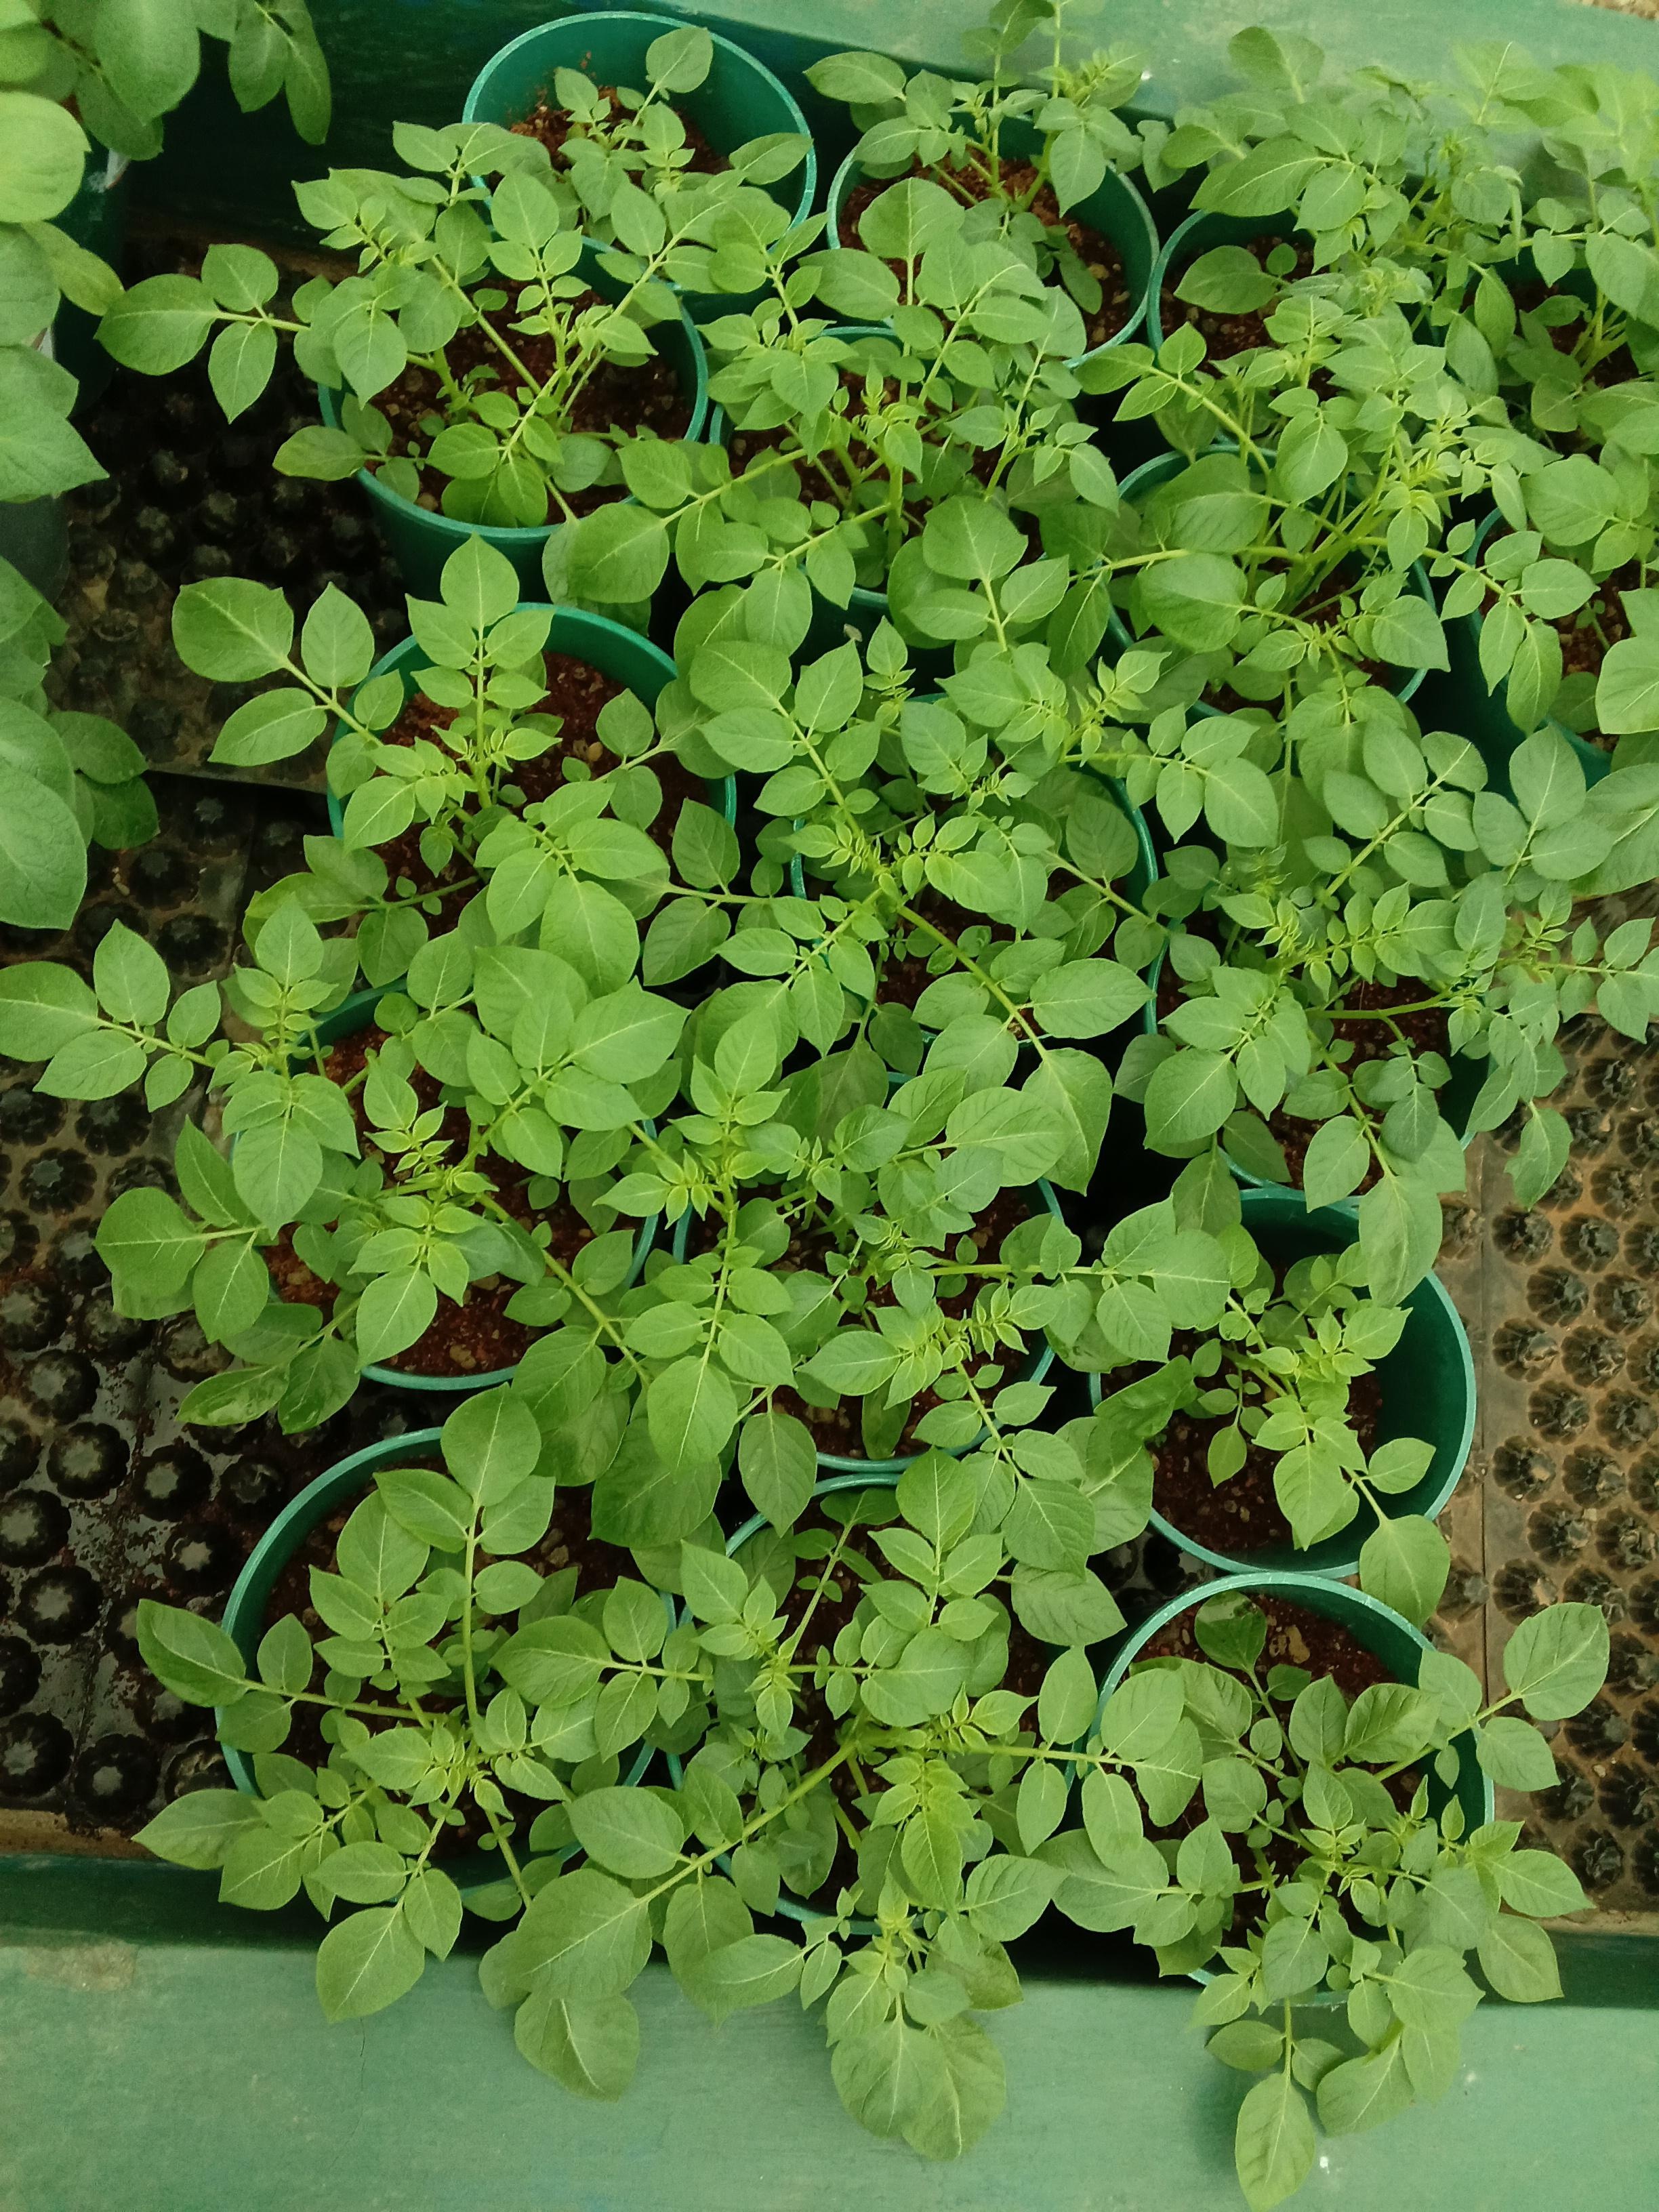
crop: potato
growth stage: vegetative
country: Kenya
